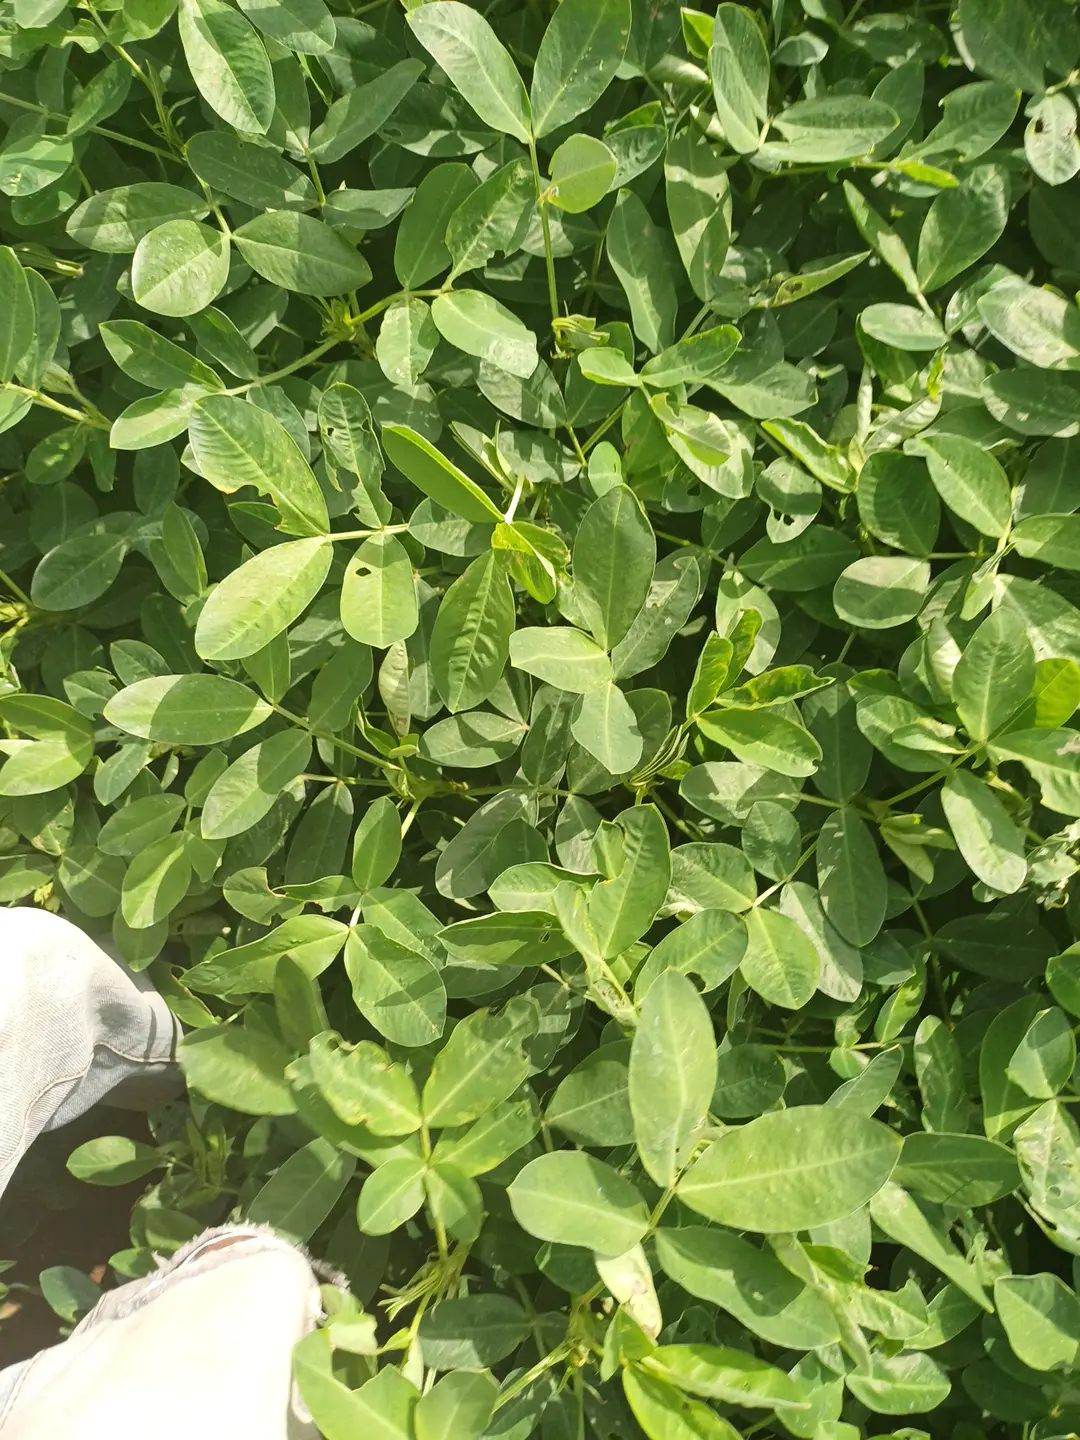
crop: groundnut
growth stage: pegging
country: Kenya
